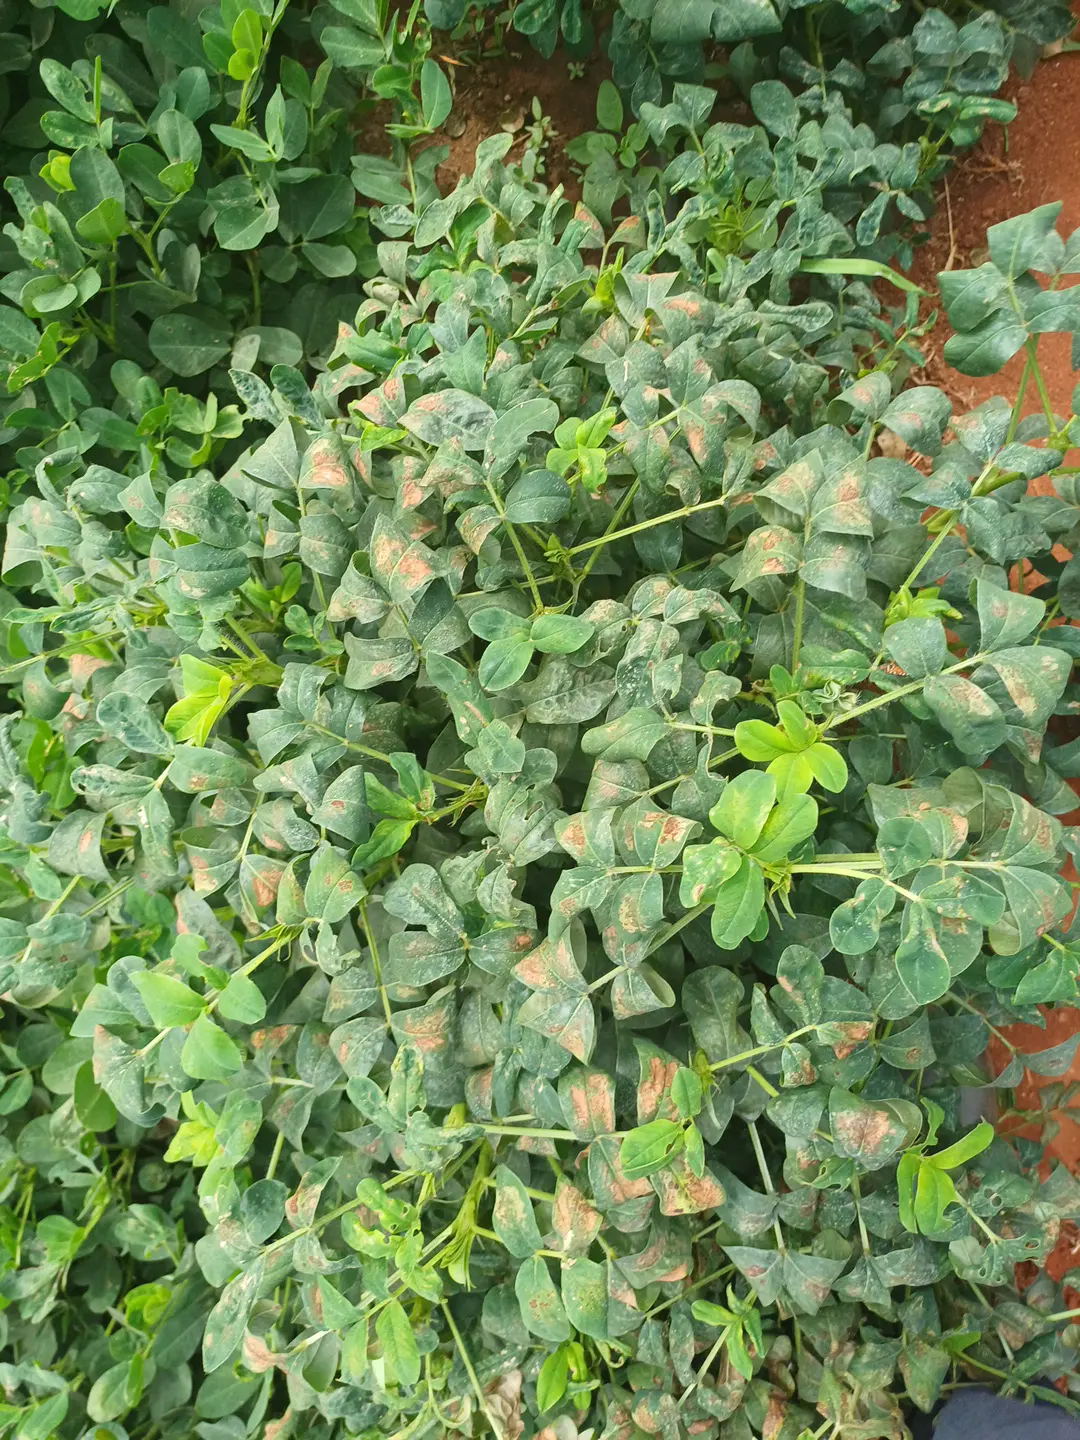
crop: groundnut
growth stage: pegging
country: Kenya
